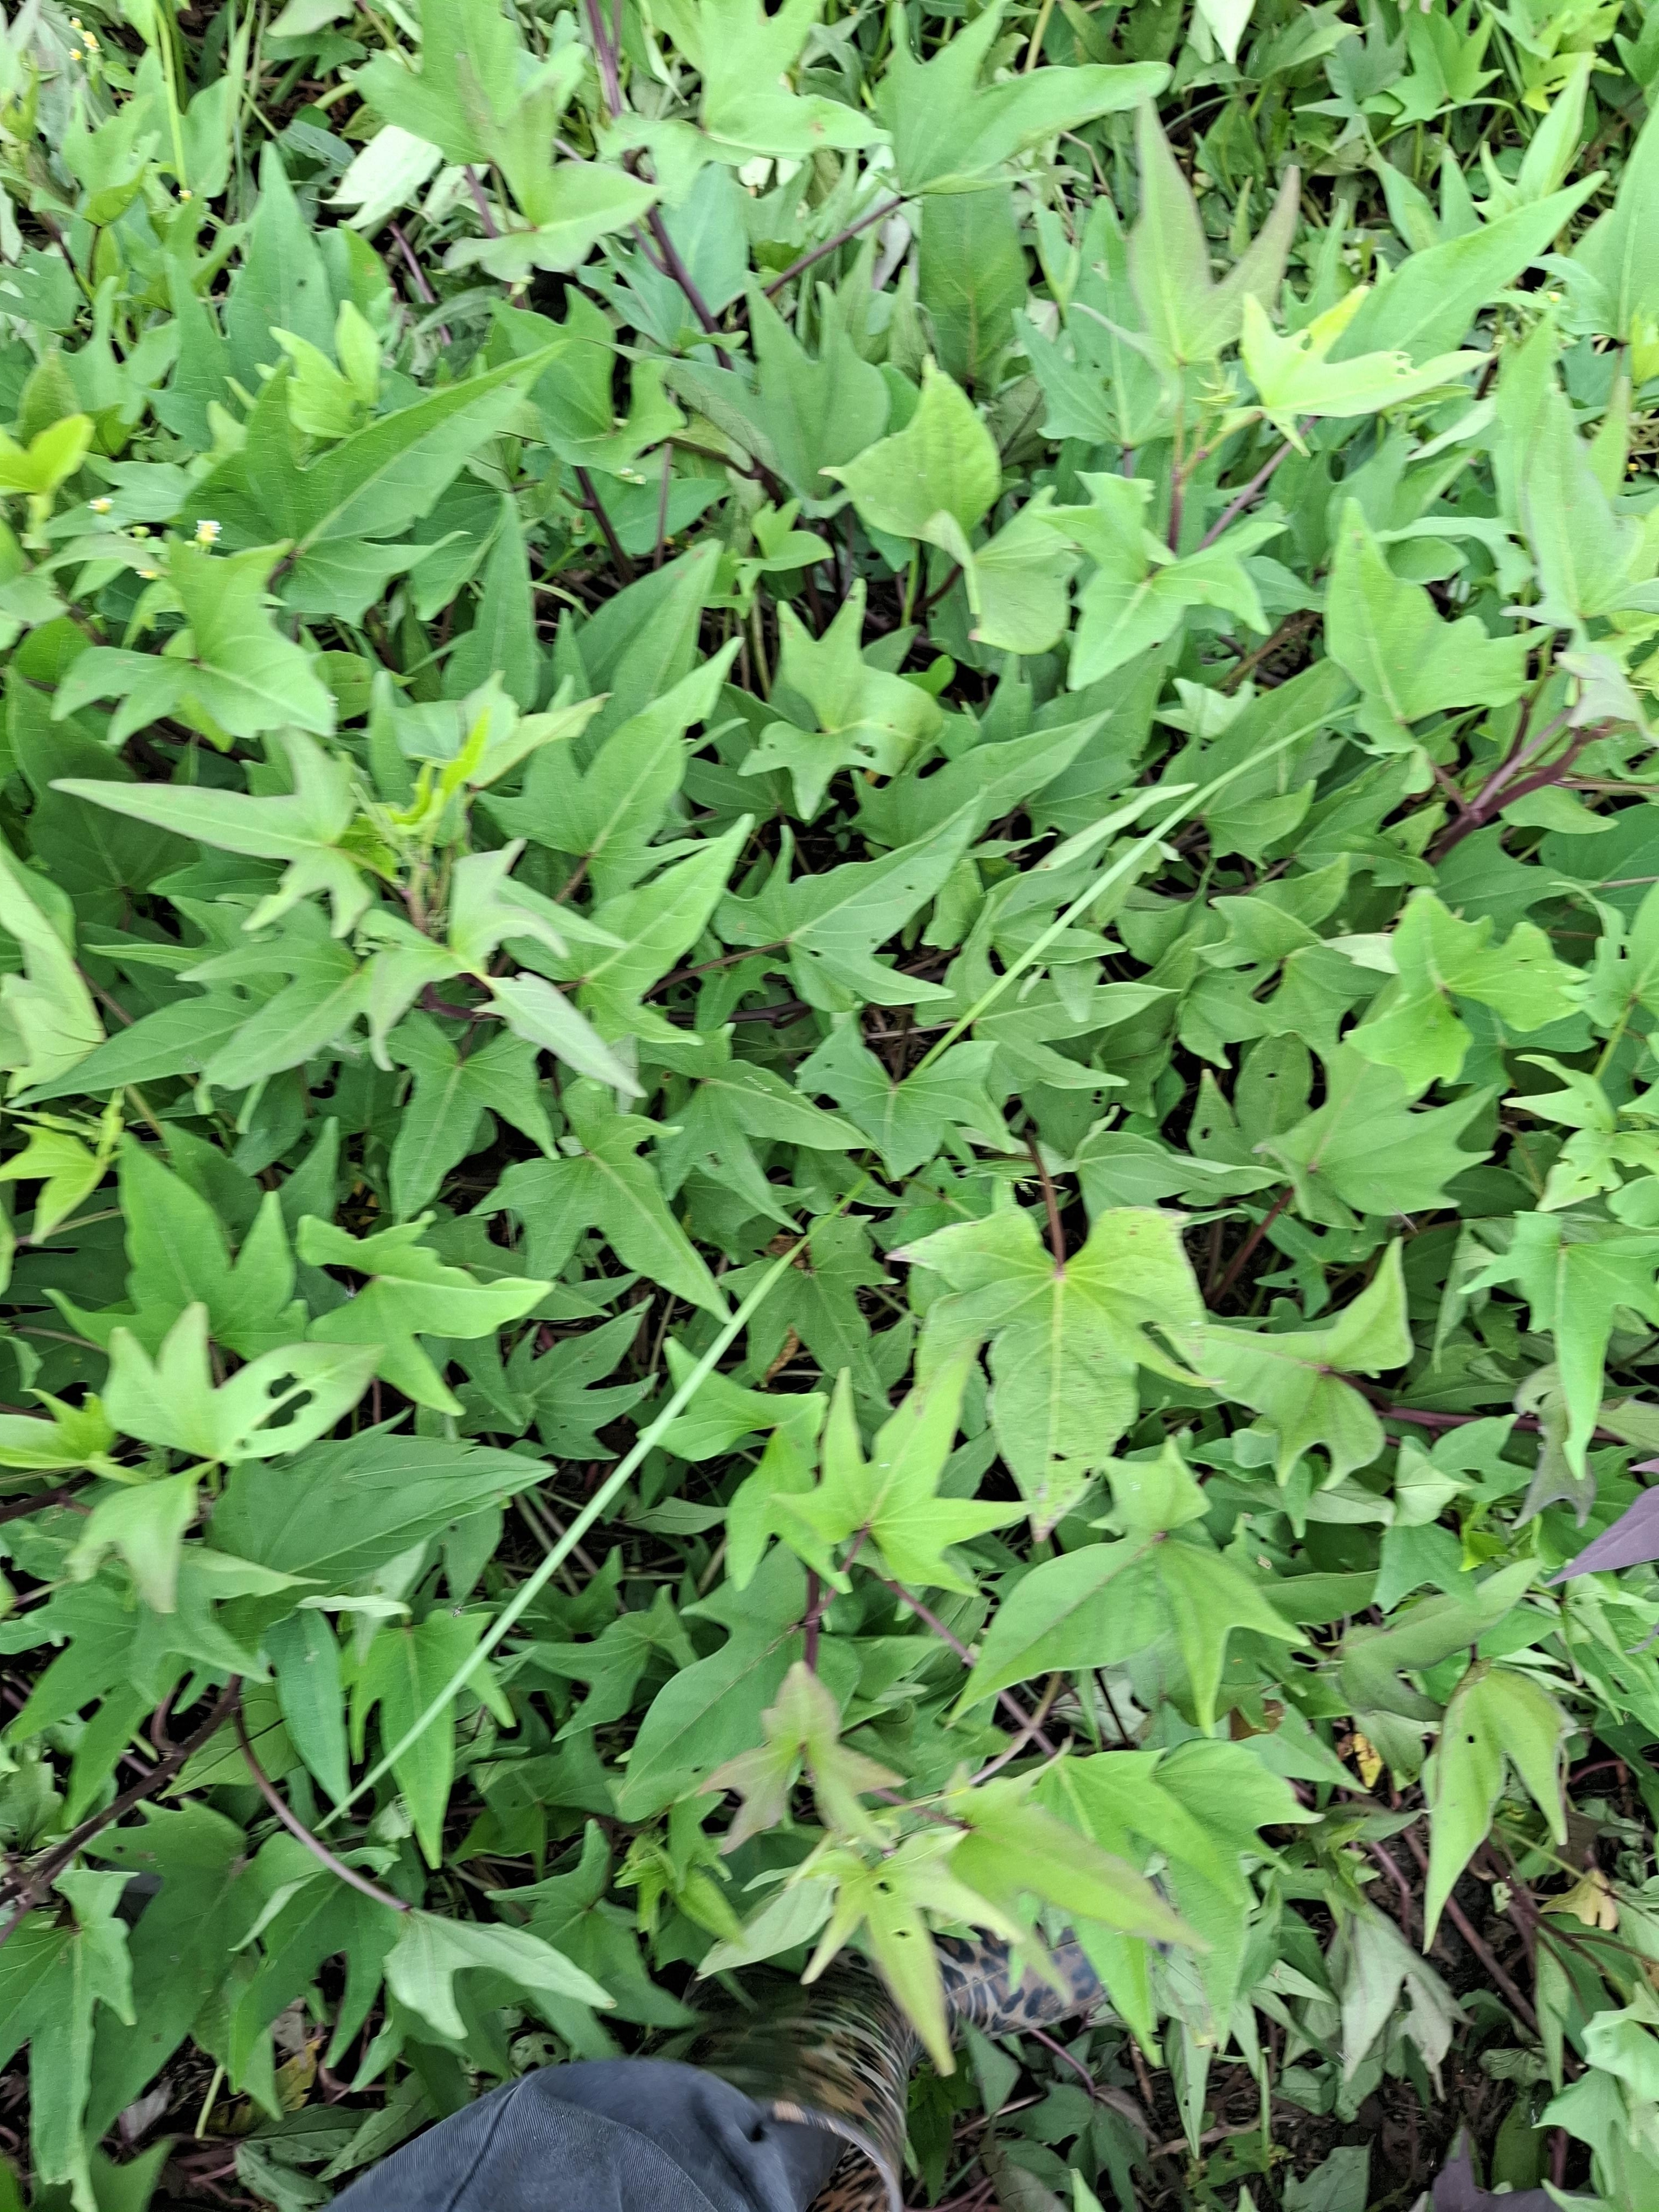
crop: sorghum
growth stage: filling grain
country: Tanzania
